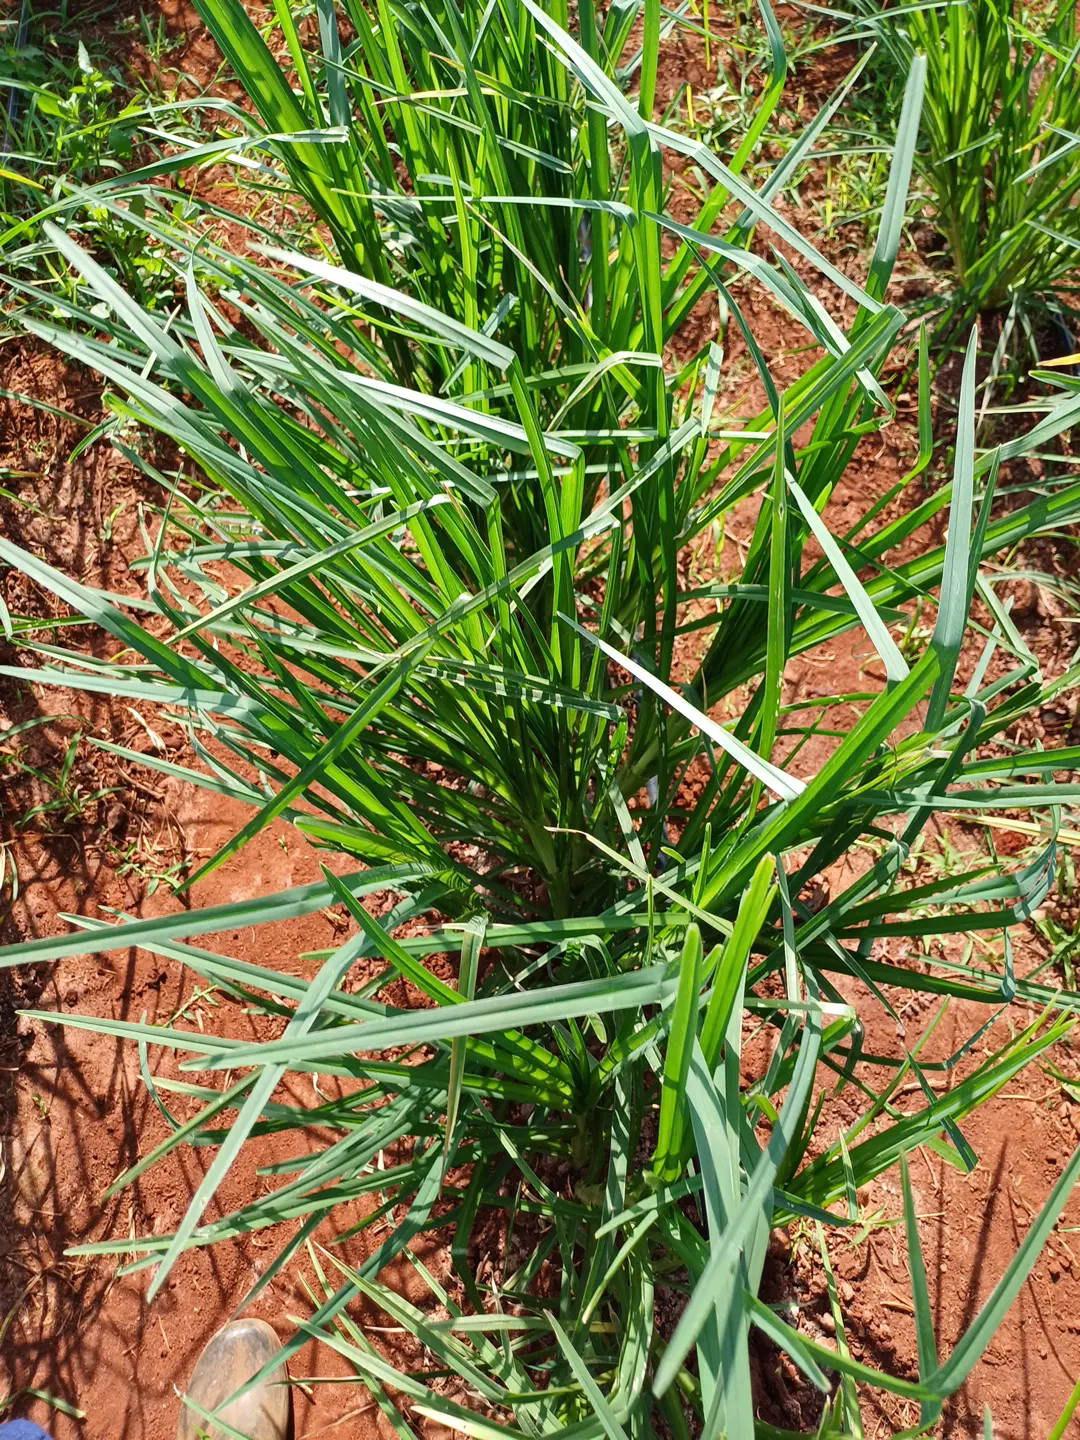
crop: finger millet
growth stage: flowering
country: Kenya
